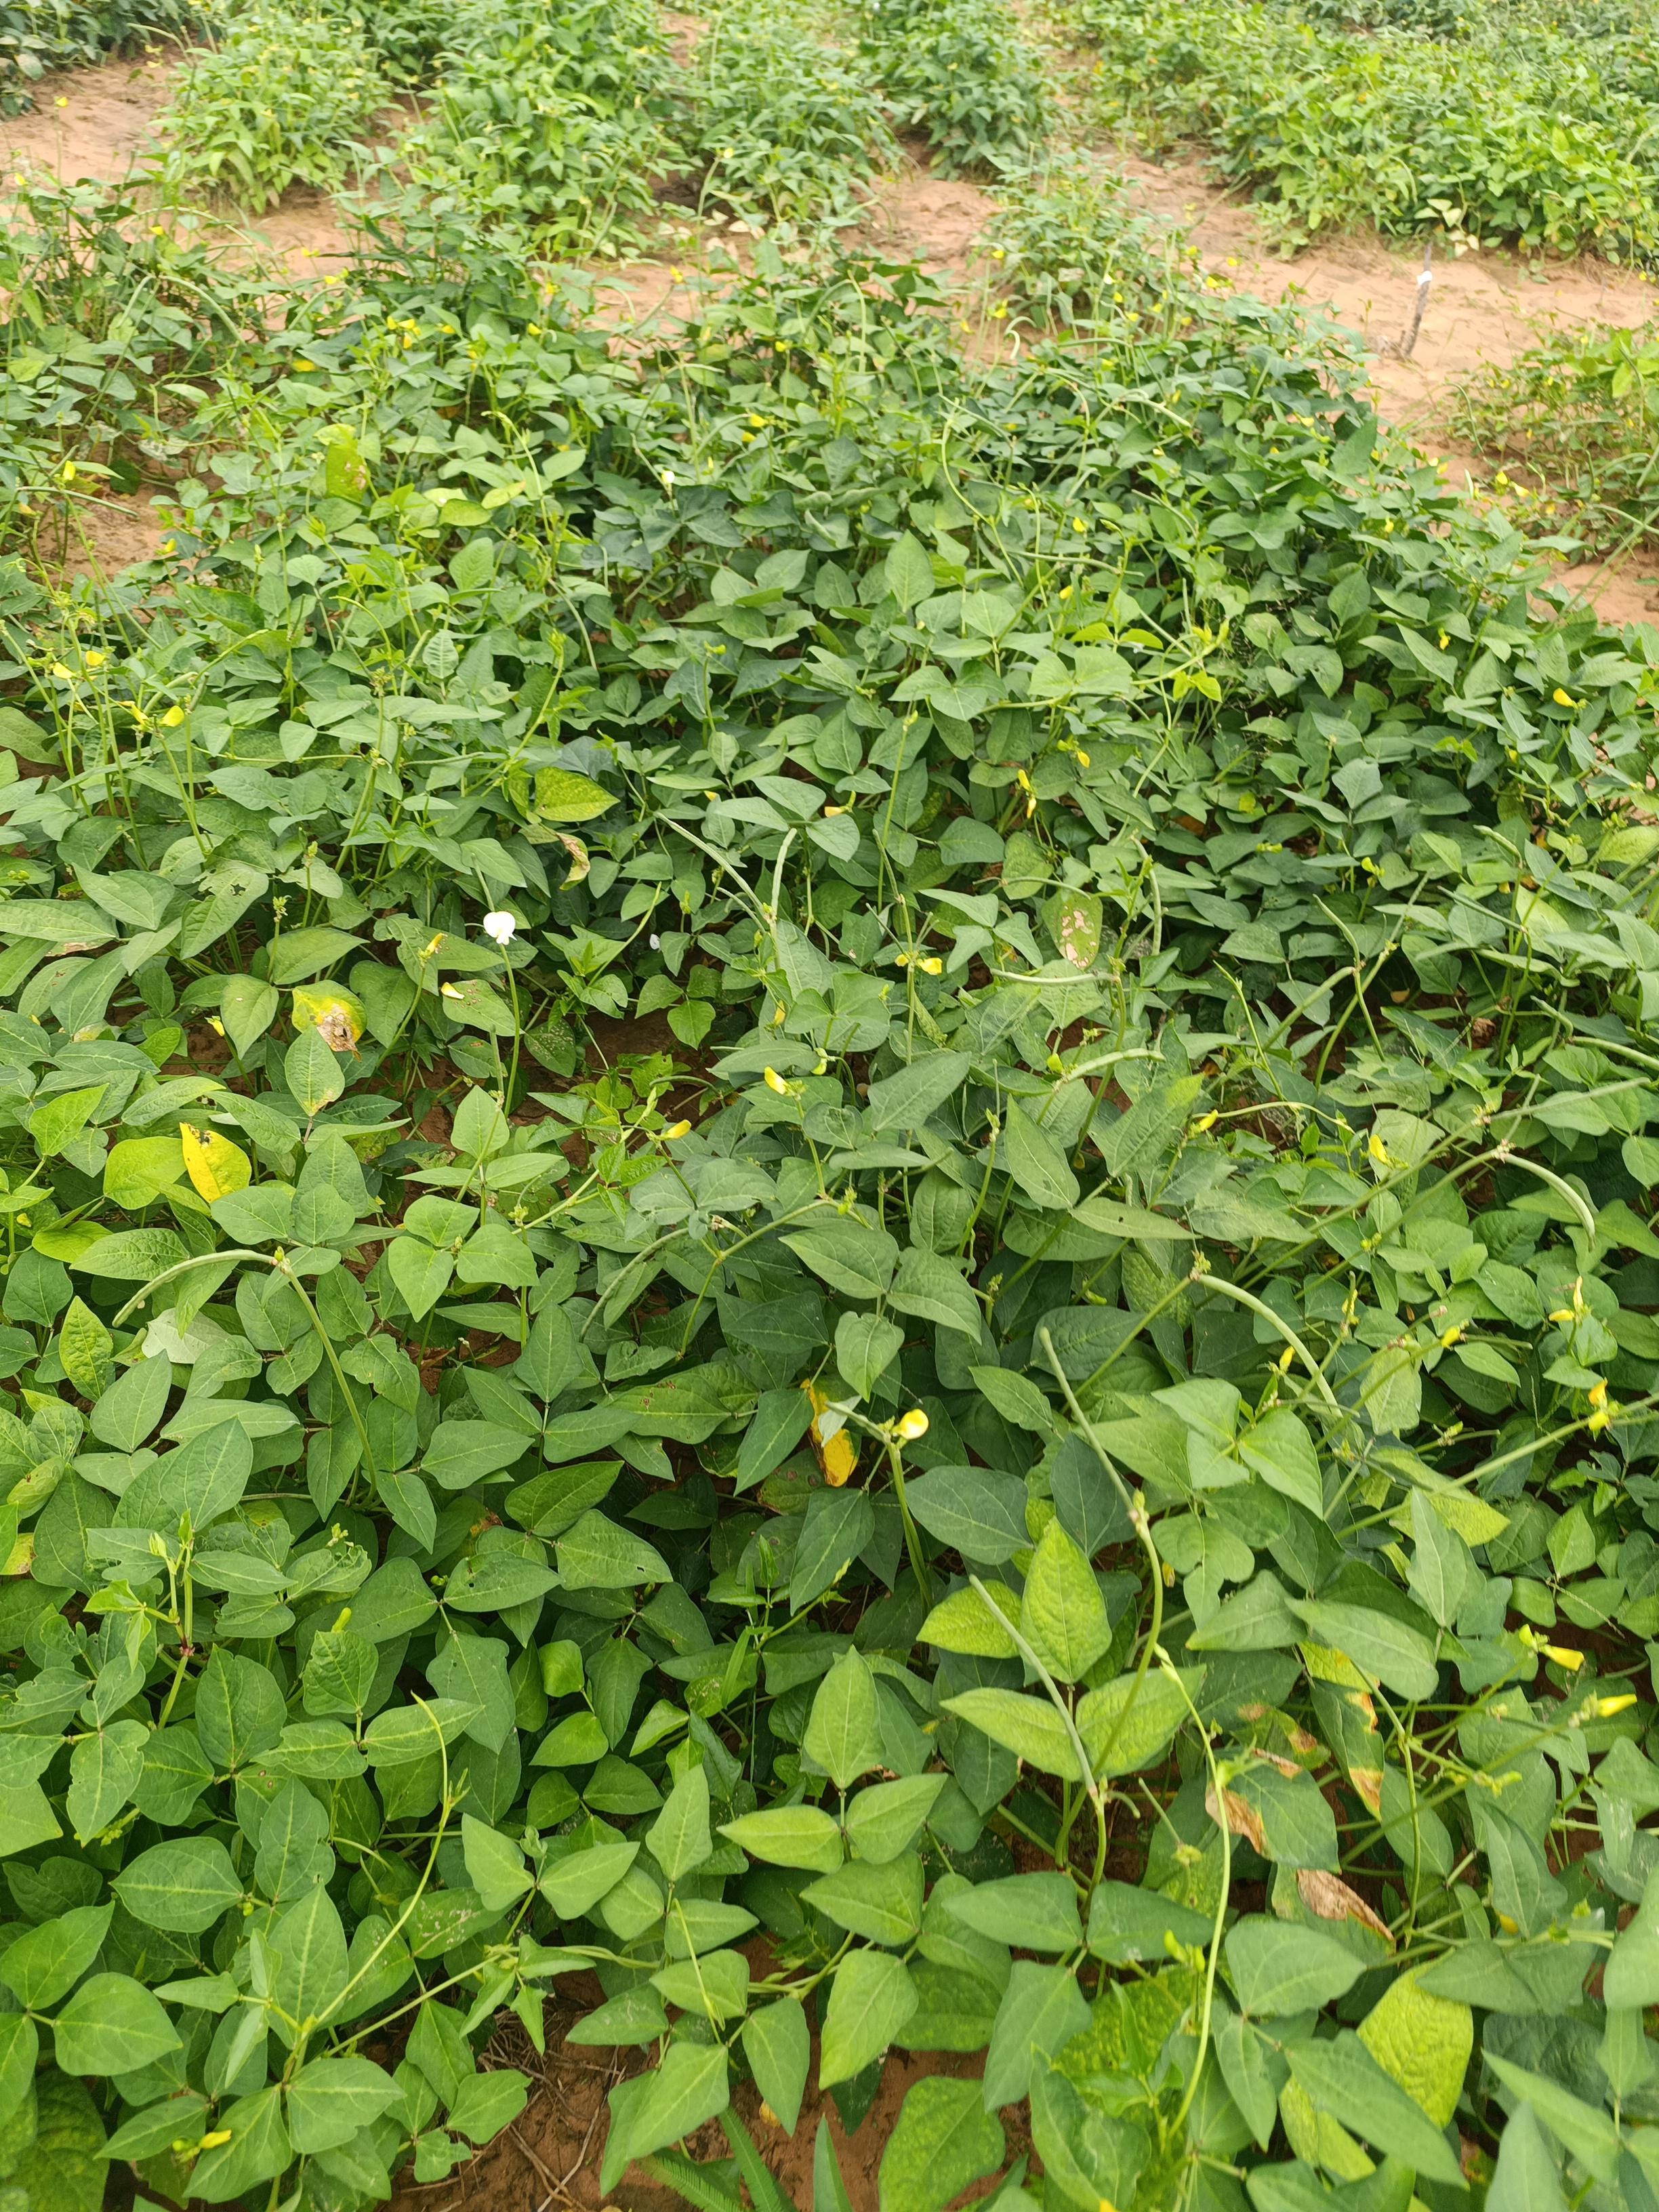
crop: cowpea
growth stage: development pod
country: Nigeria
